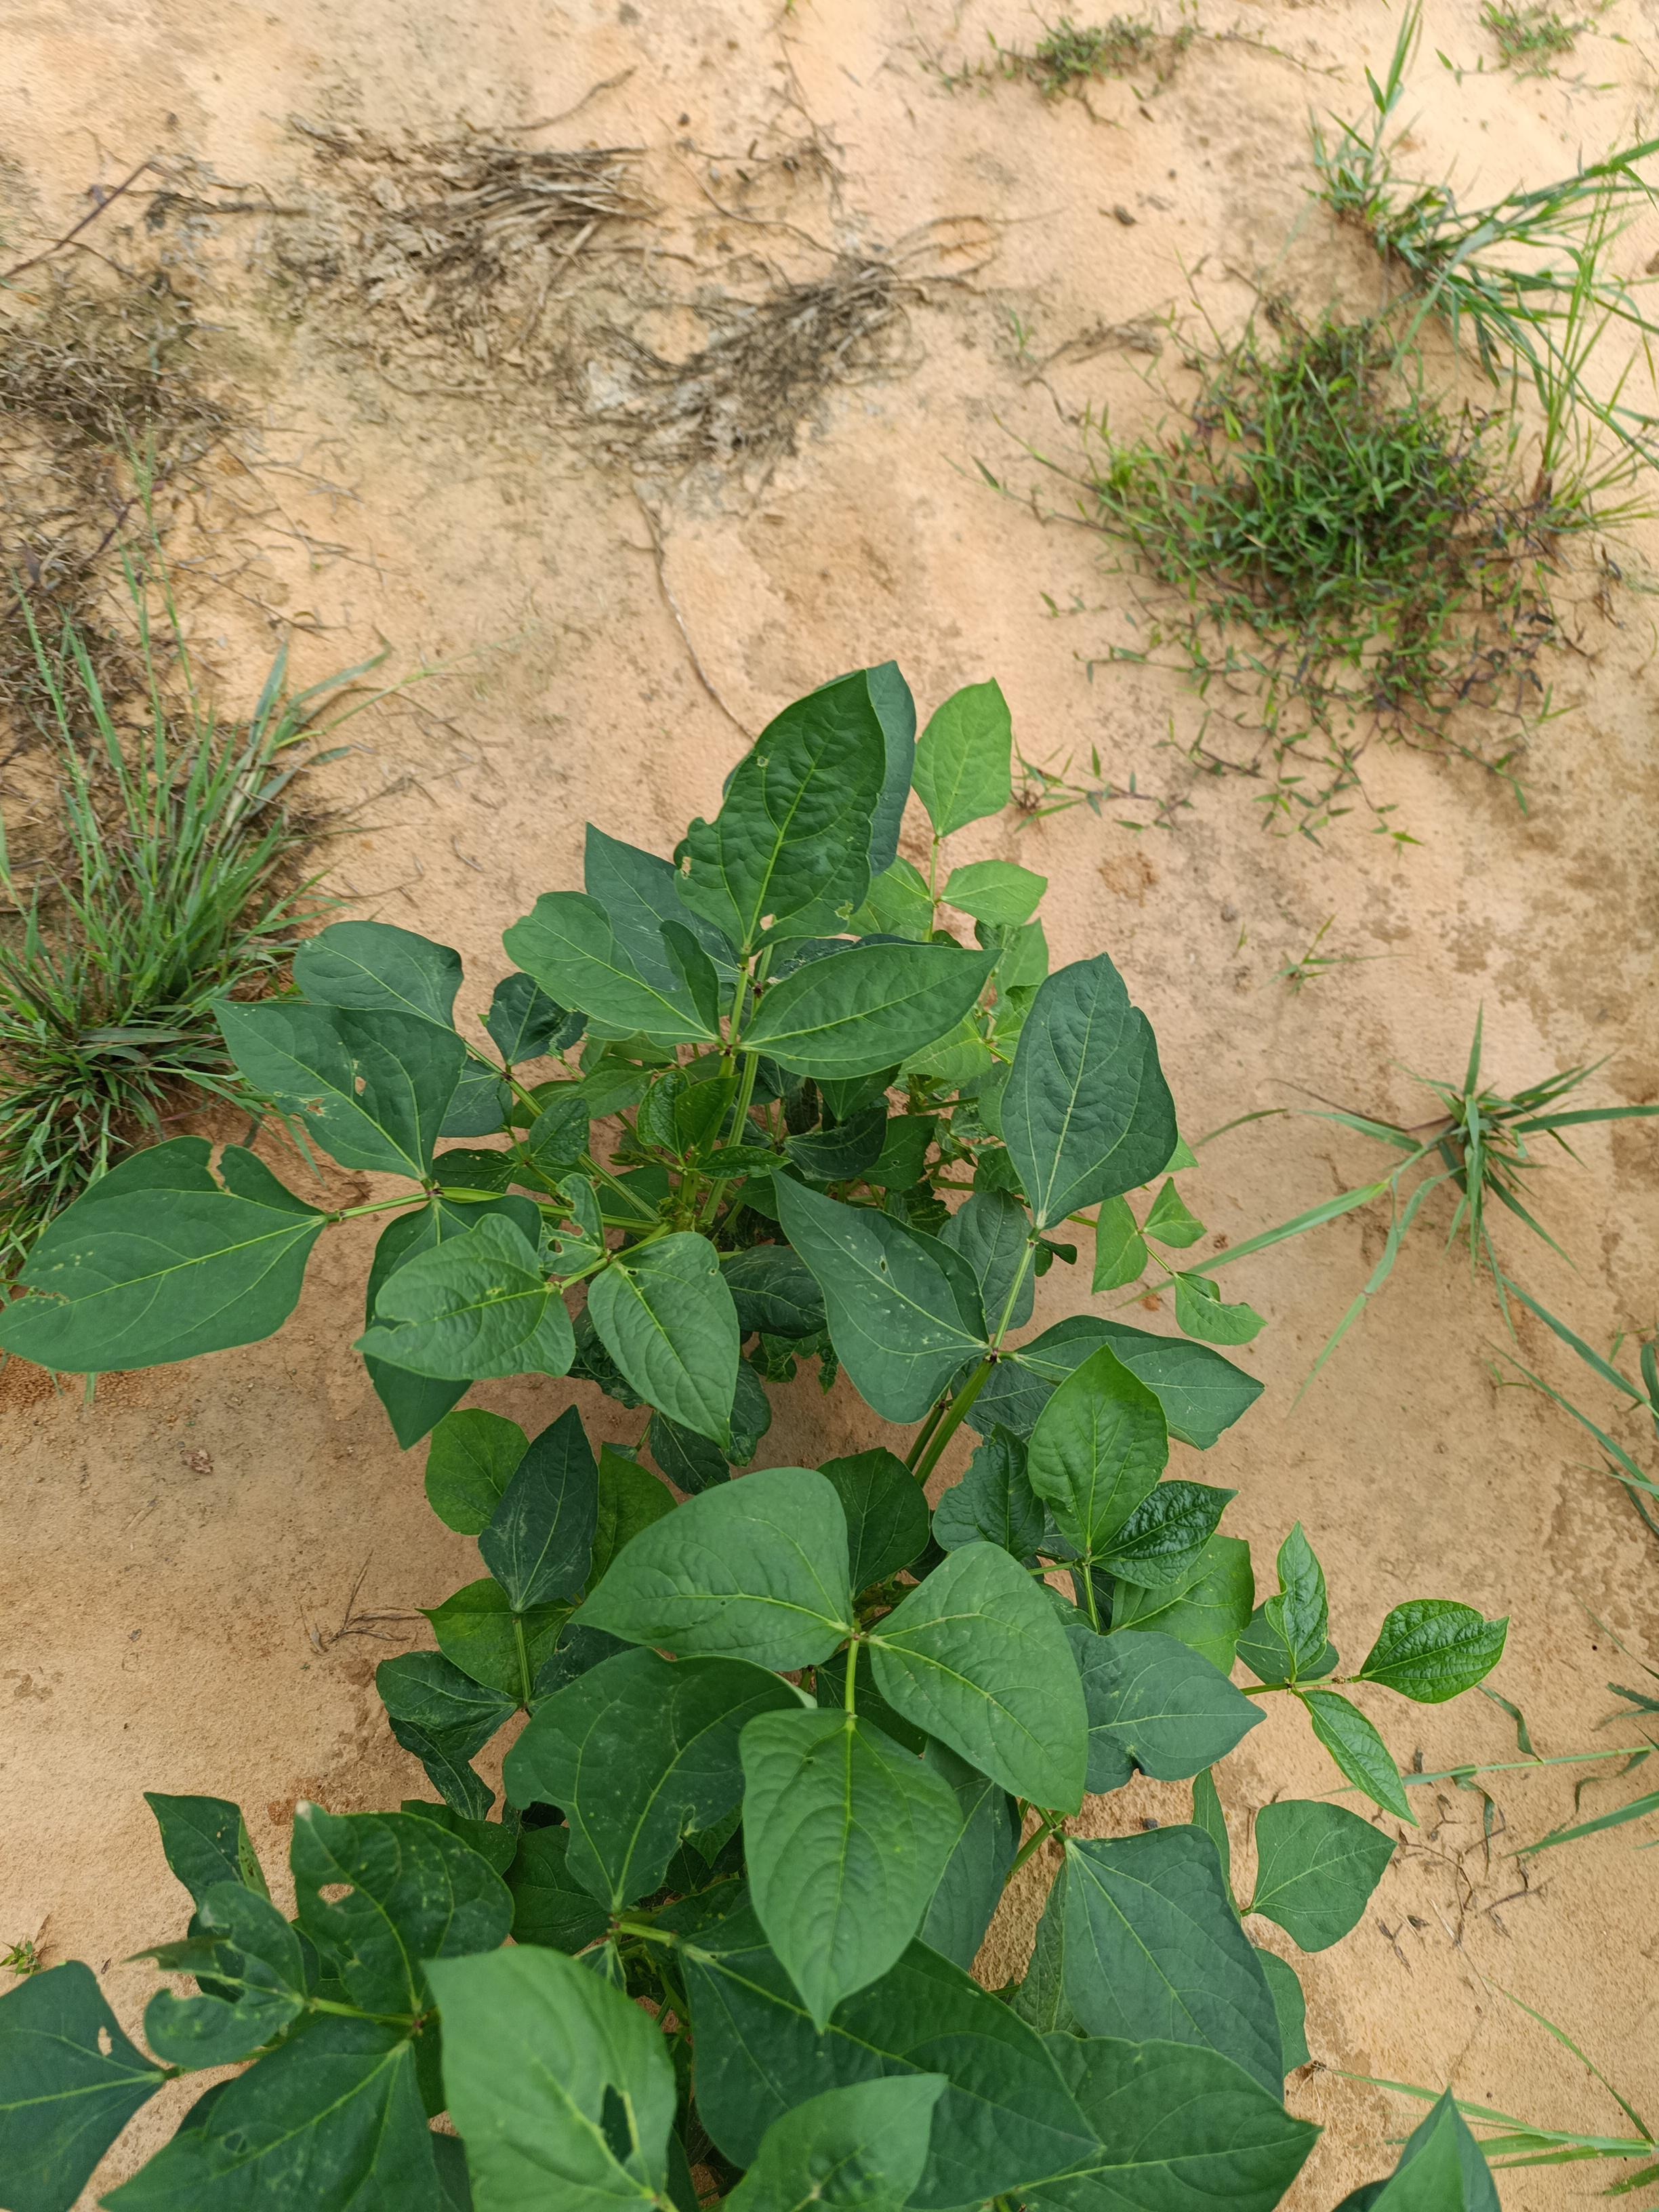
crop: cowpea
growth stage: emergence
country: Nigeria
